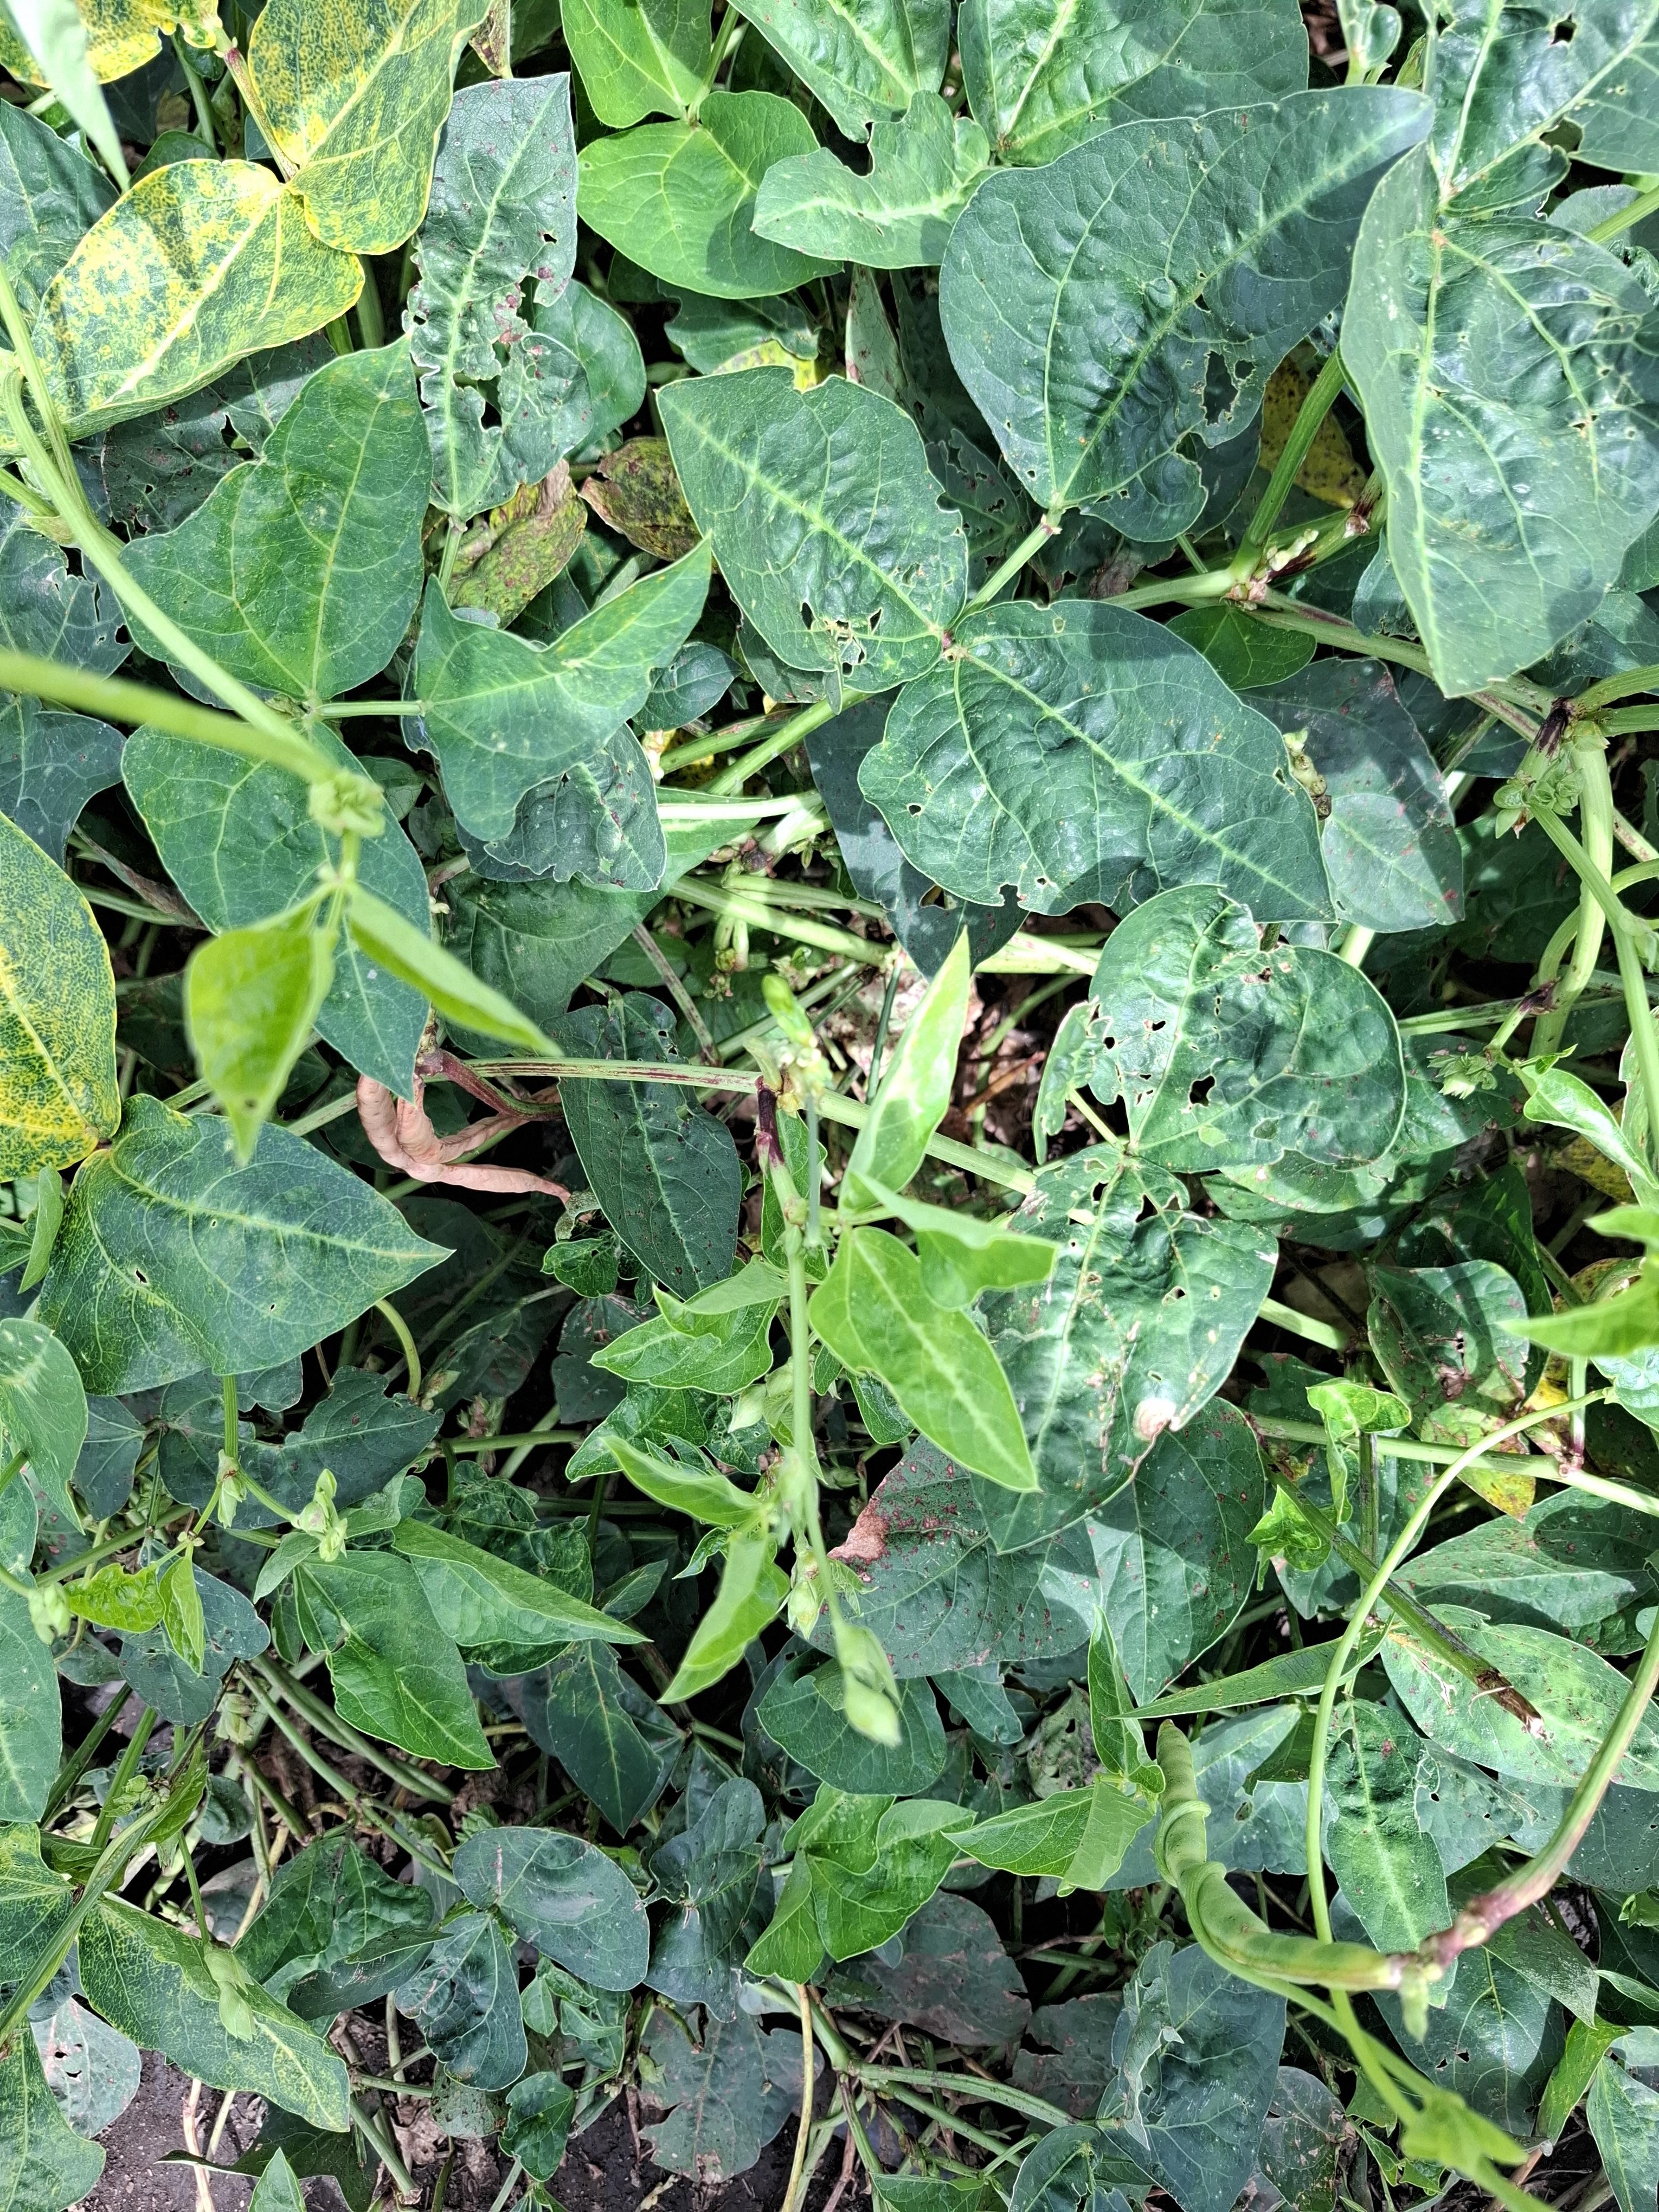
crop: cowpea
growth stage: development pod
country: Tanzania
